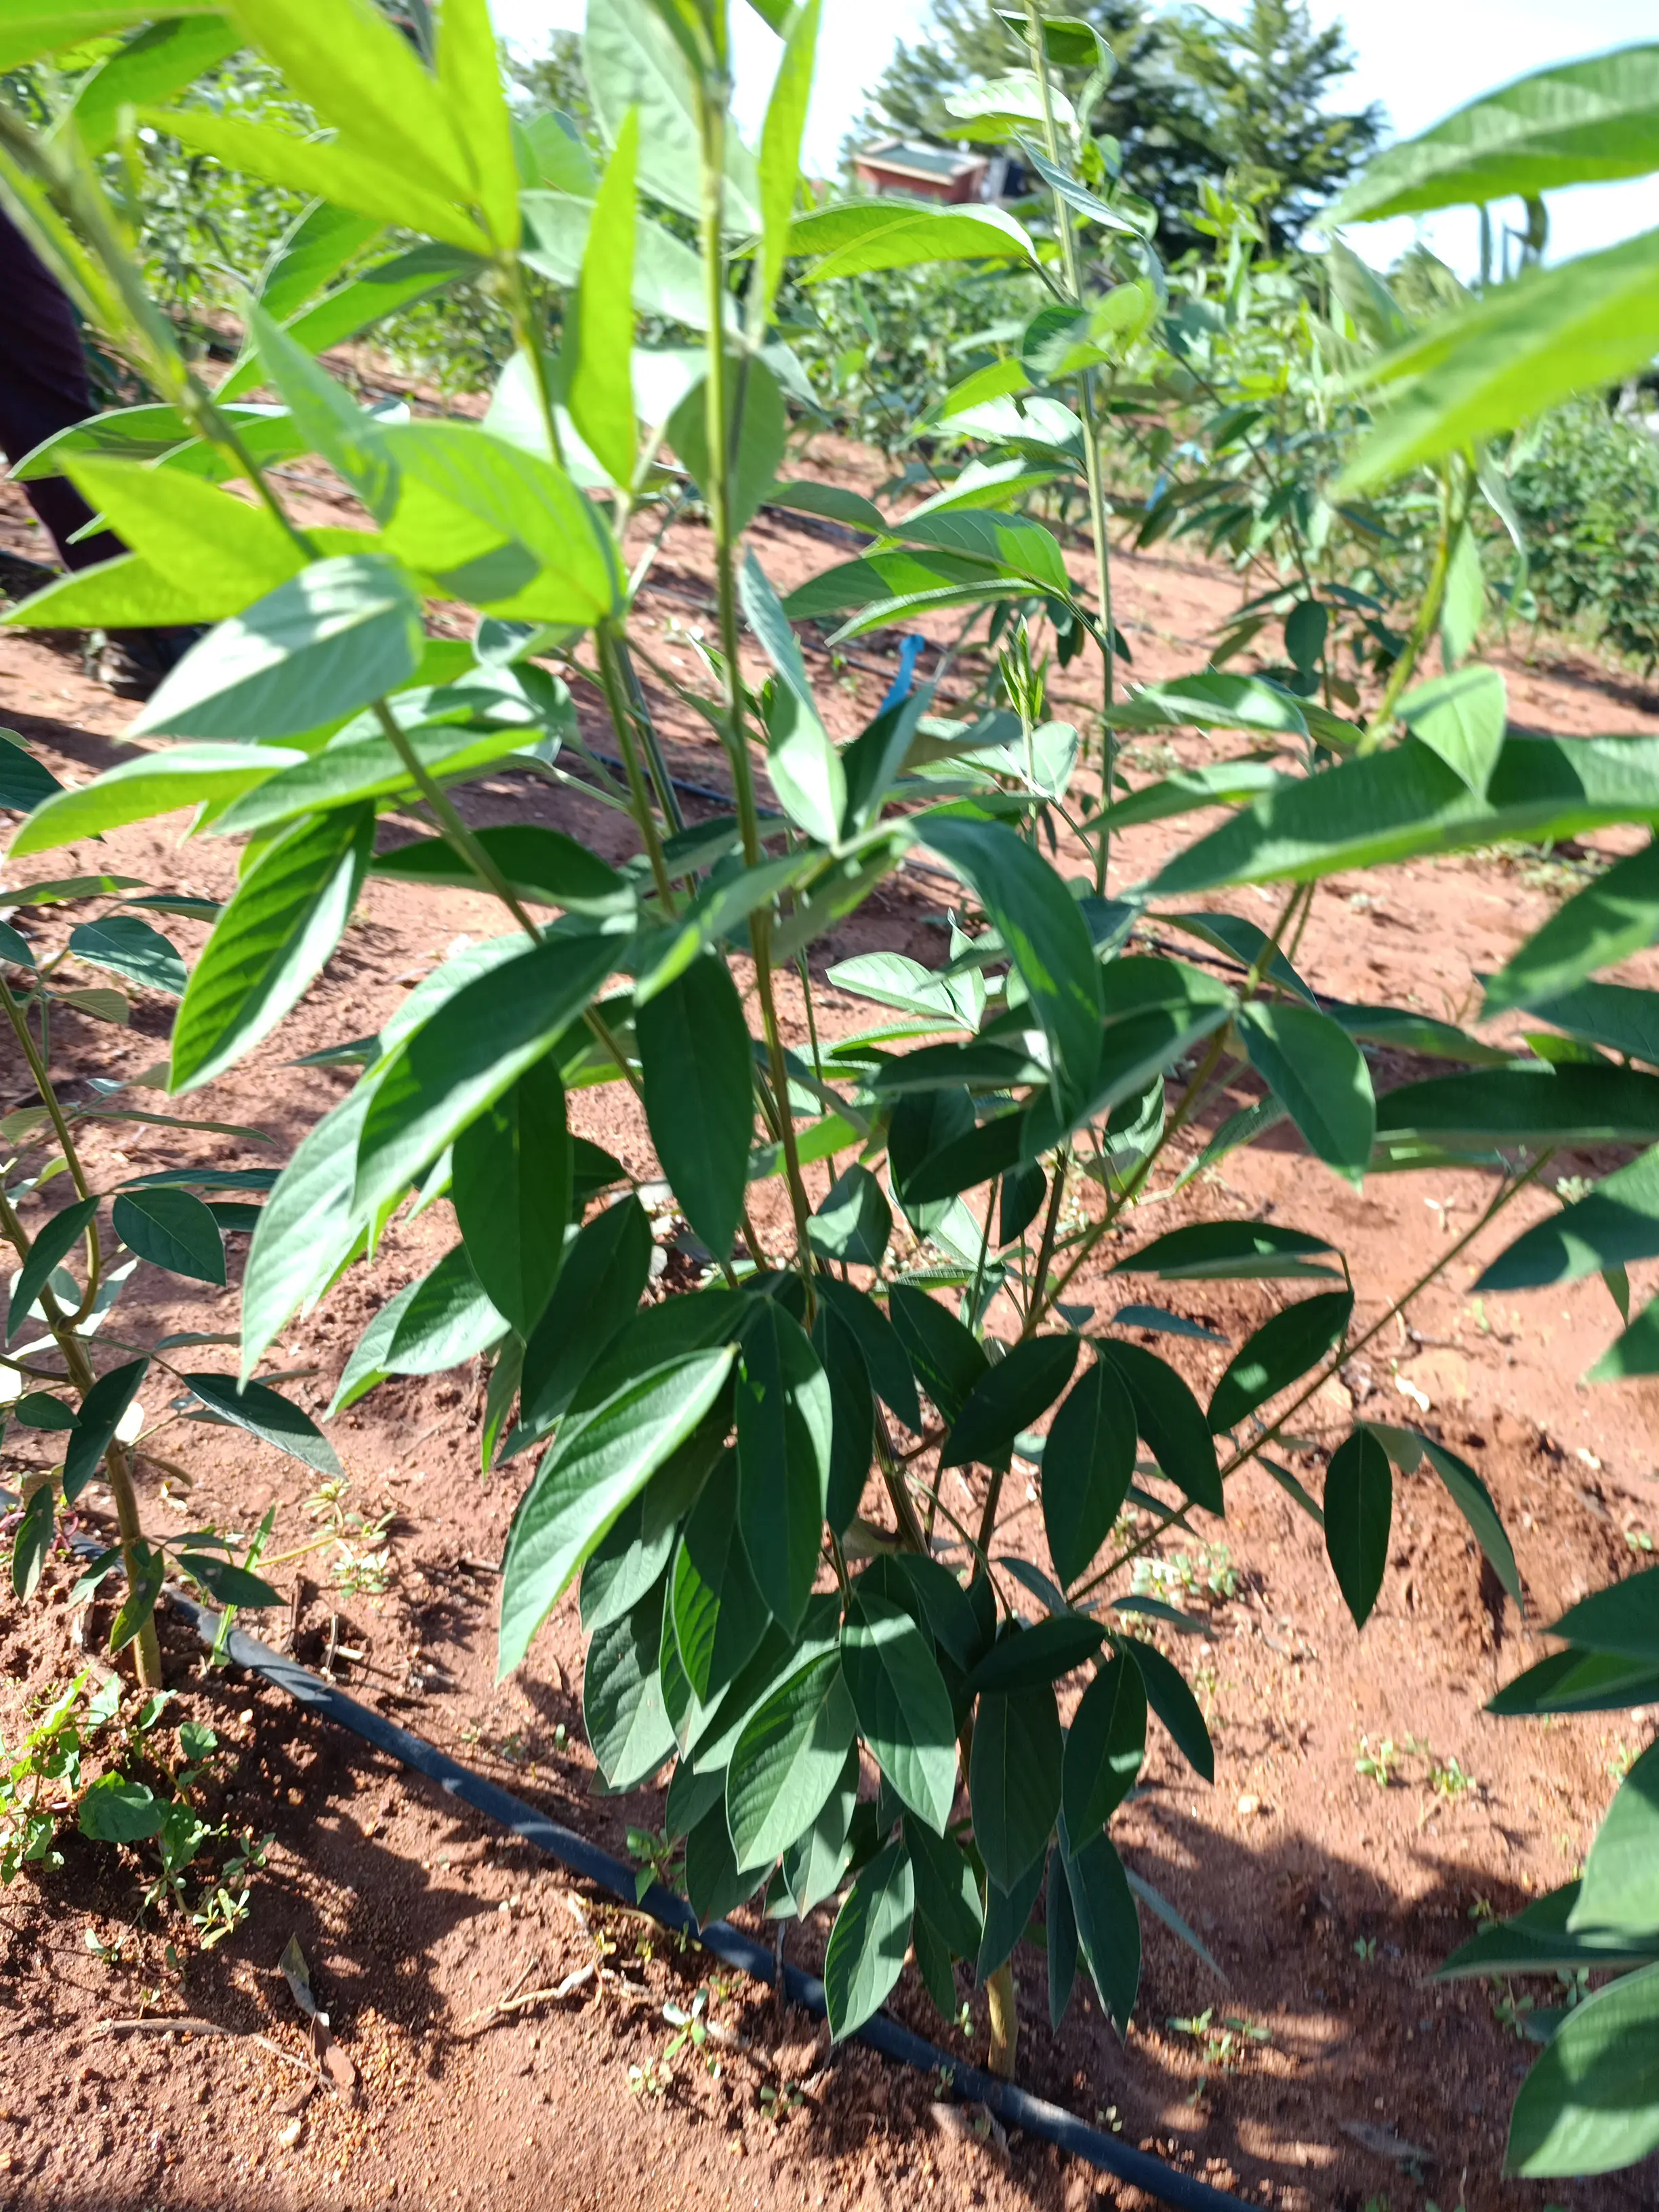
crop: pigeonpea
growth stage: flowering
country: Kenya
